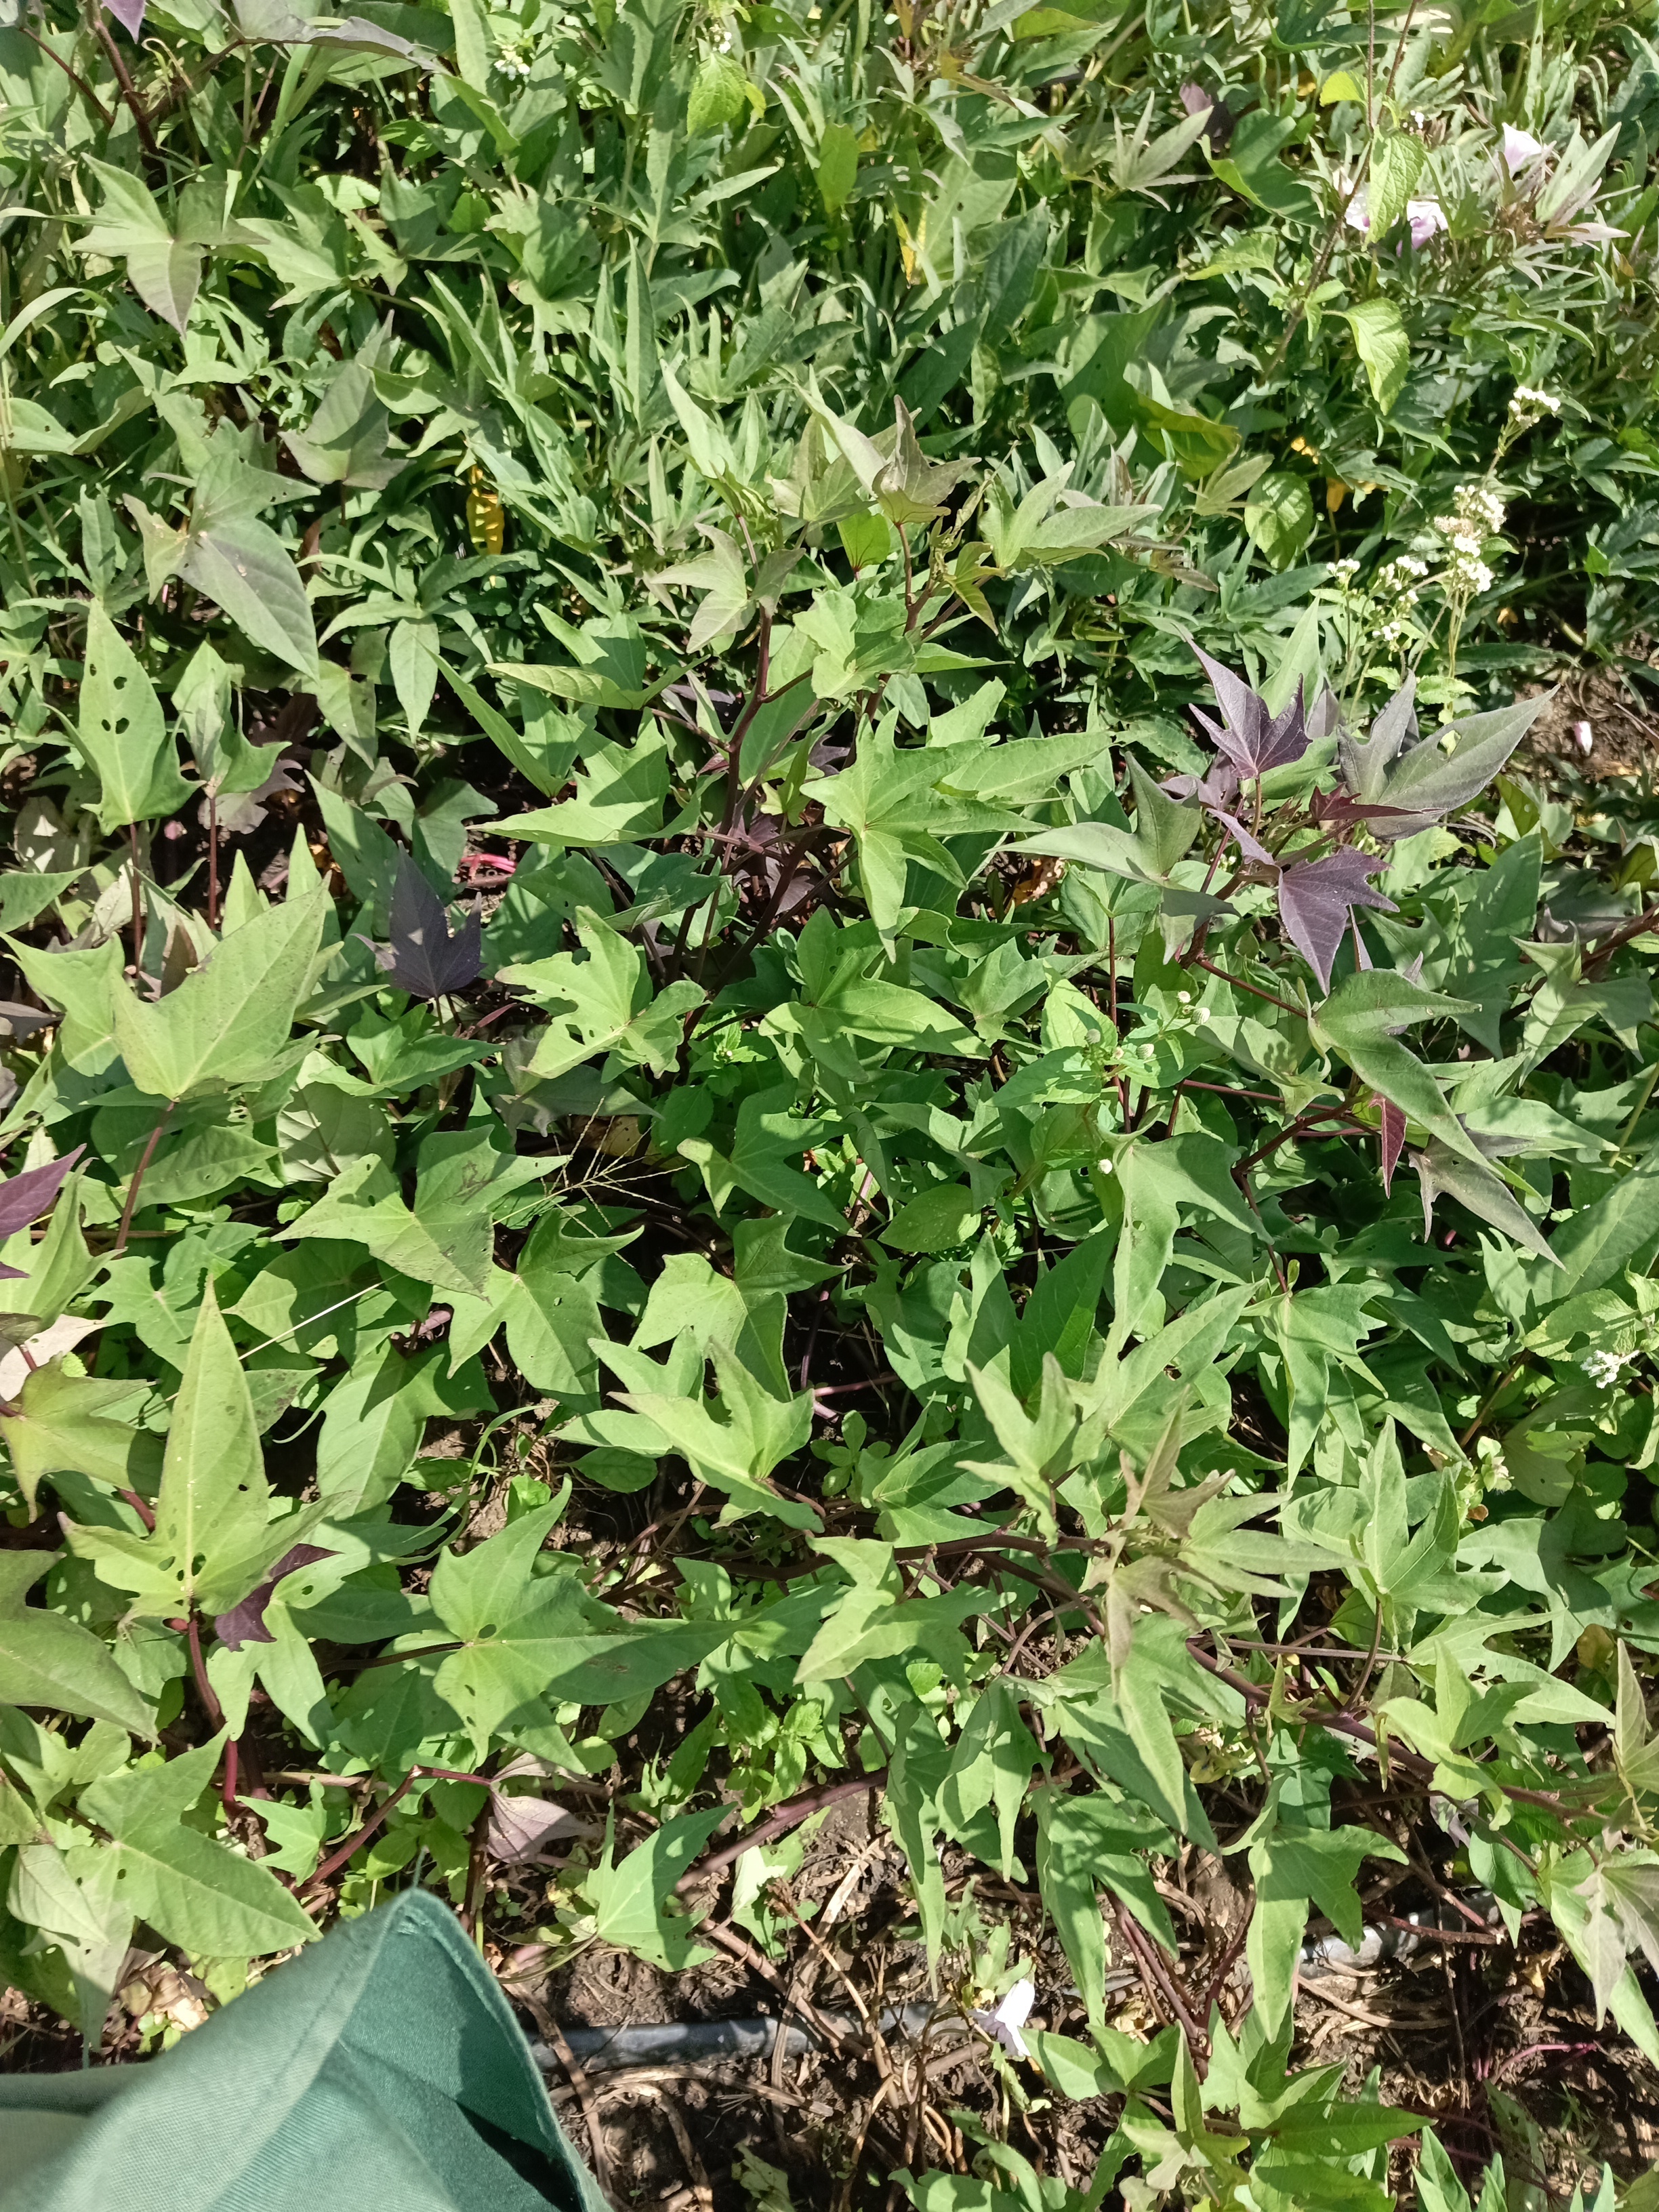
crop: sweet potato
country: Tanzania
